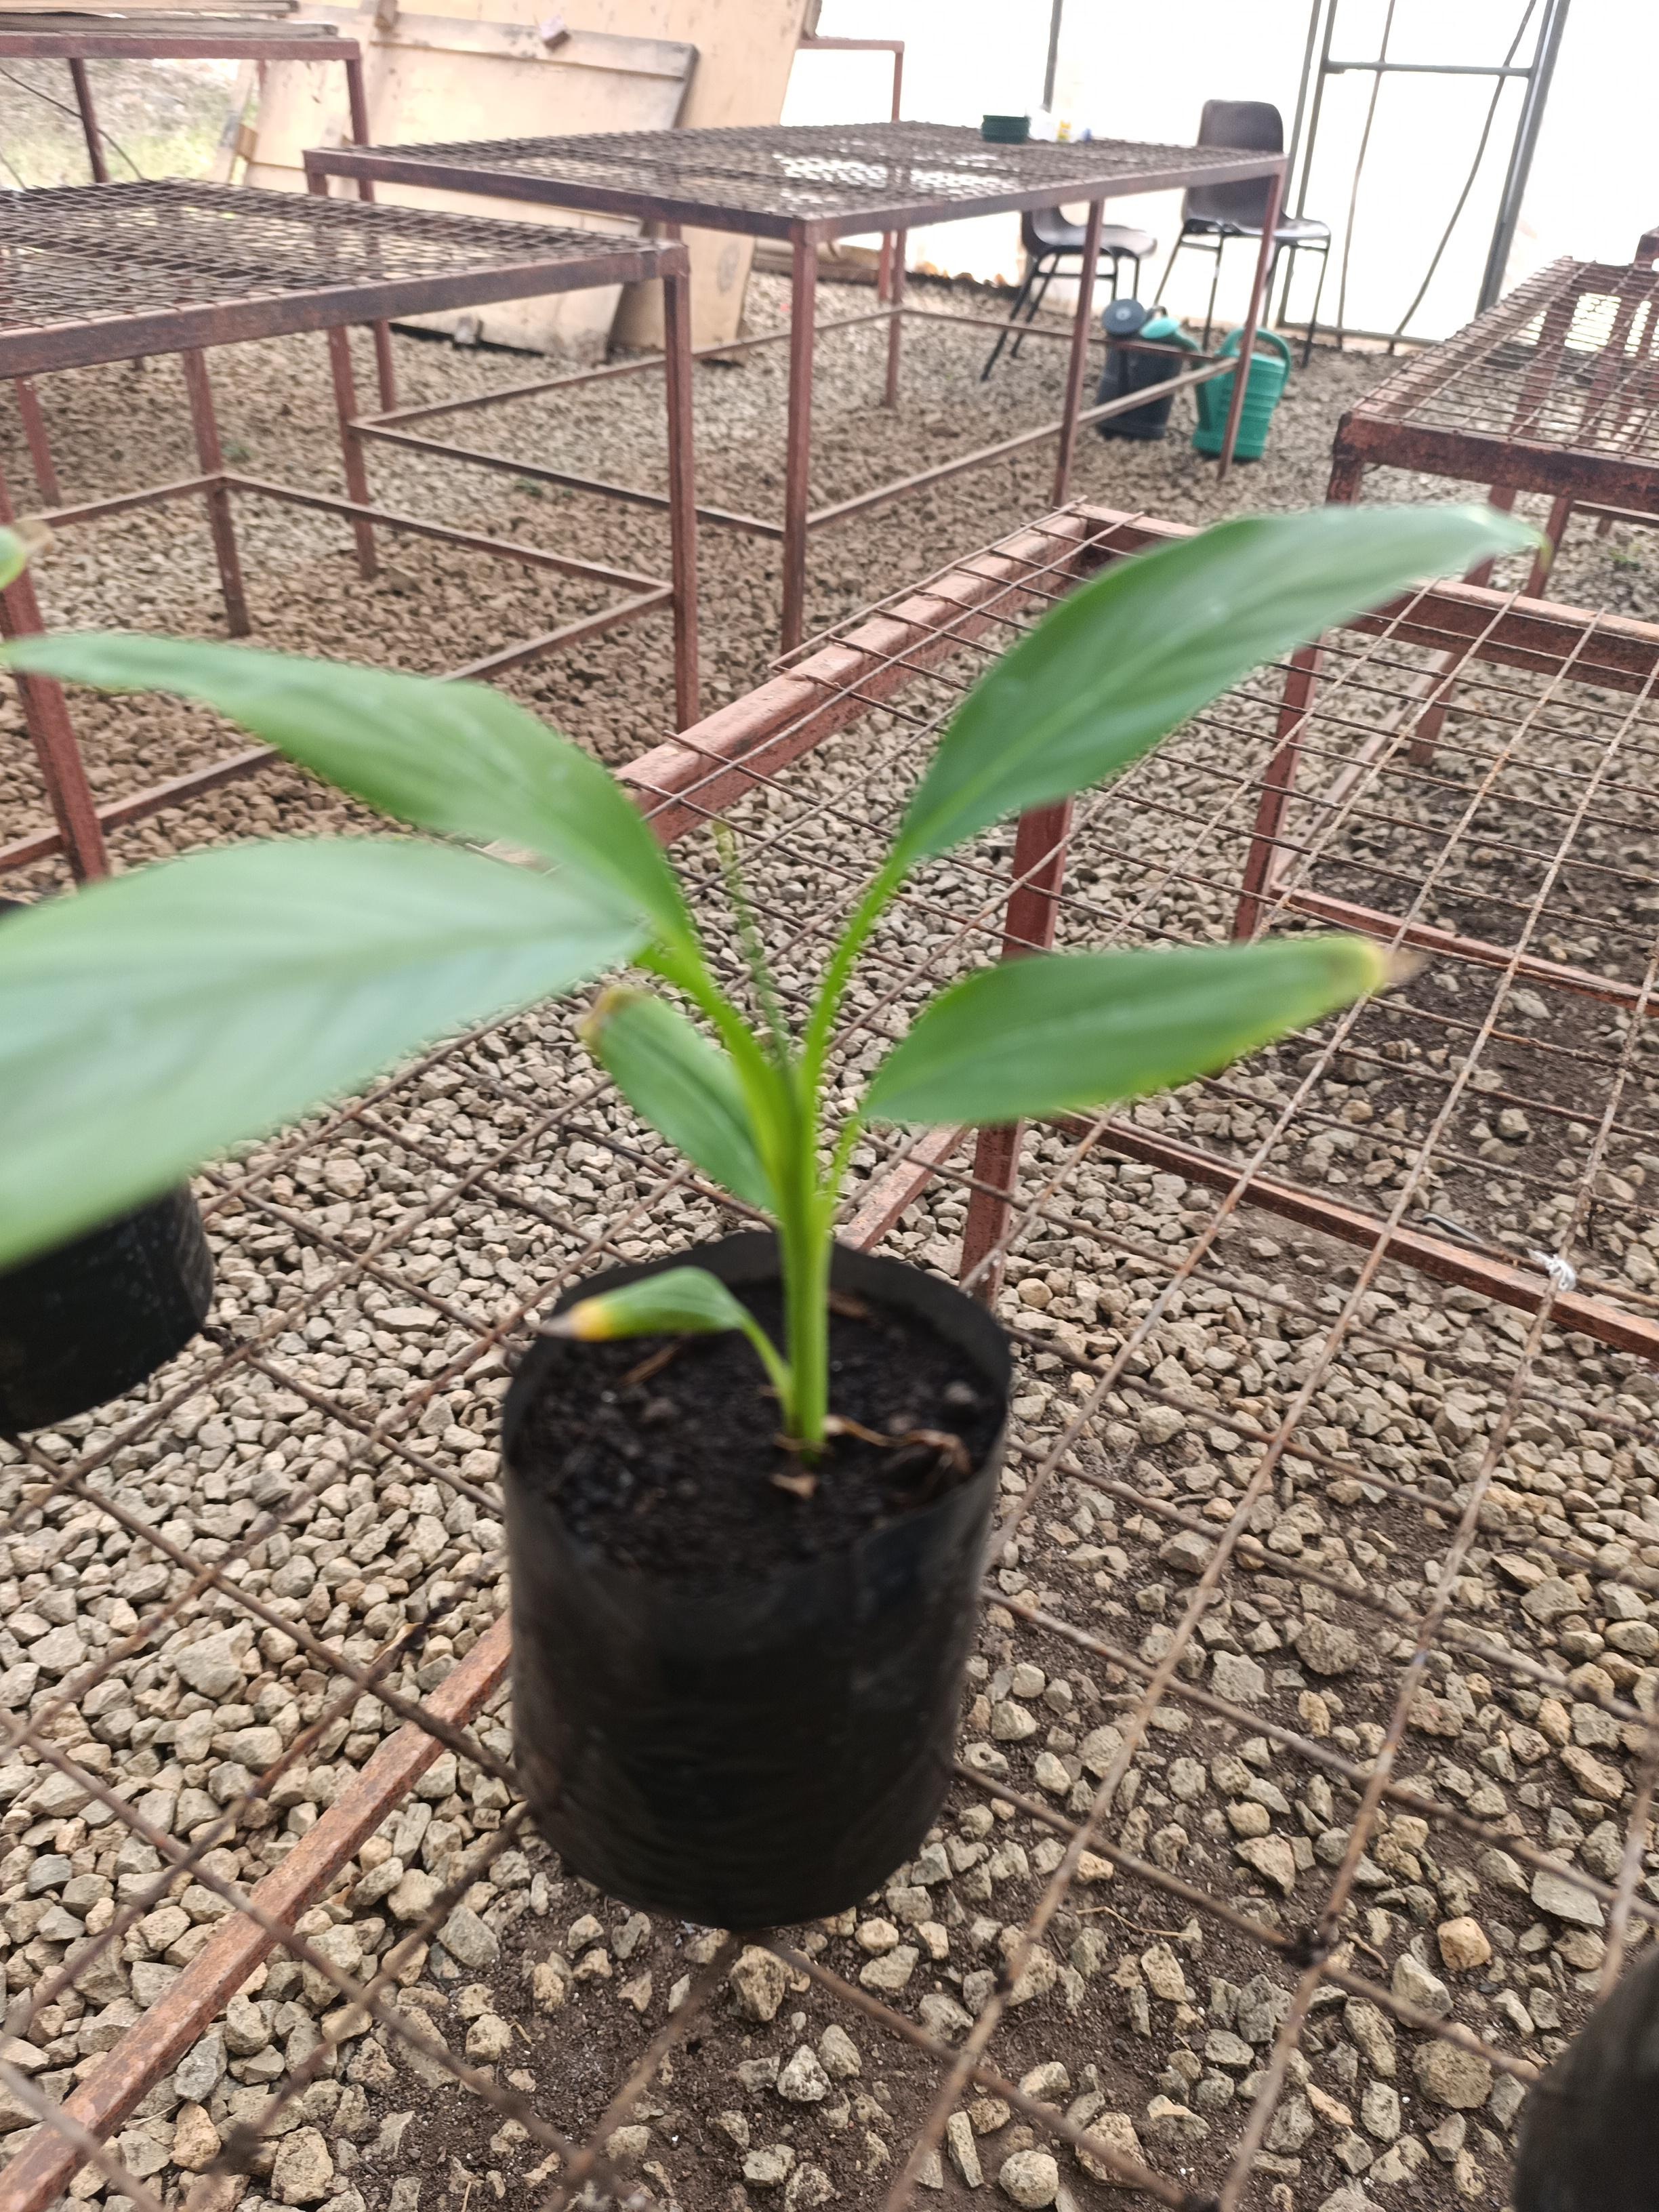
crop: banana
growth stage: vegetative
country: Tanzania
